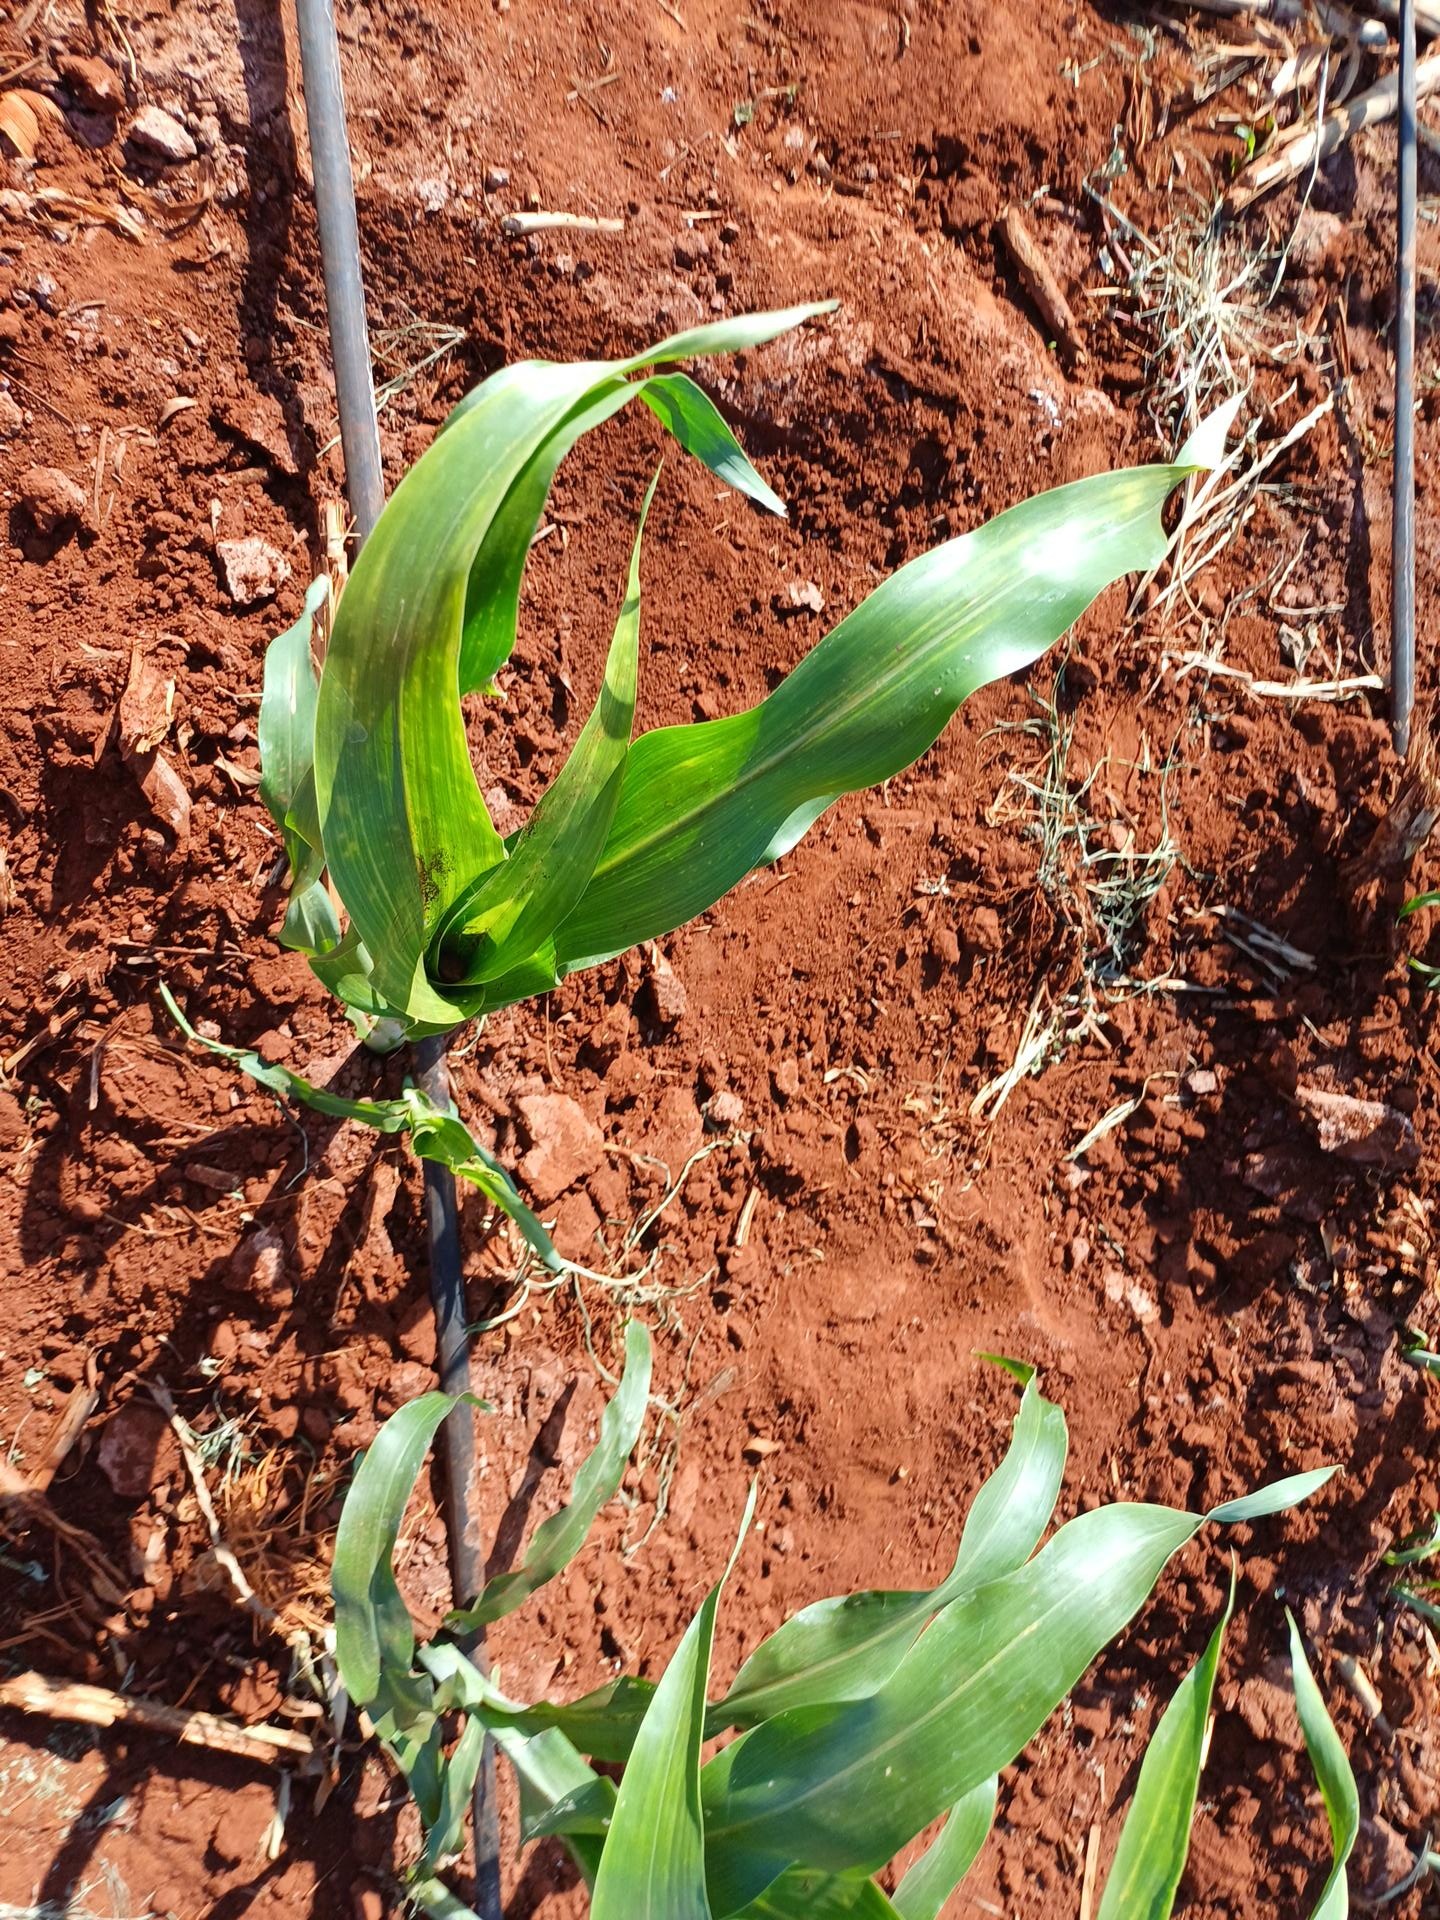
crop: sorghum
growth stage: vegetative
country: Kenya
